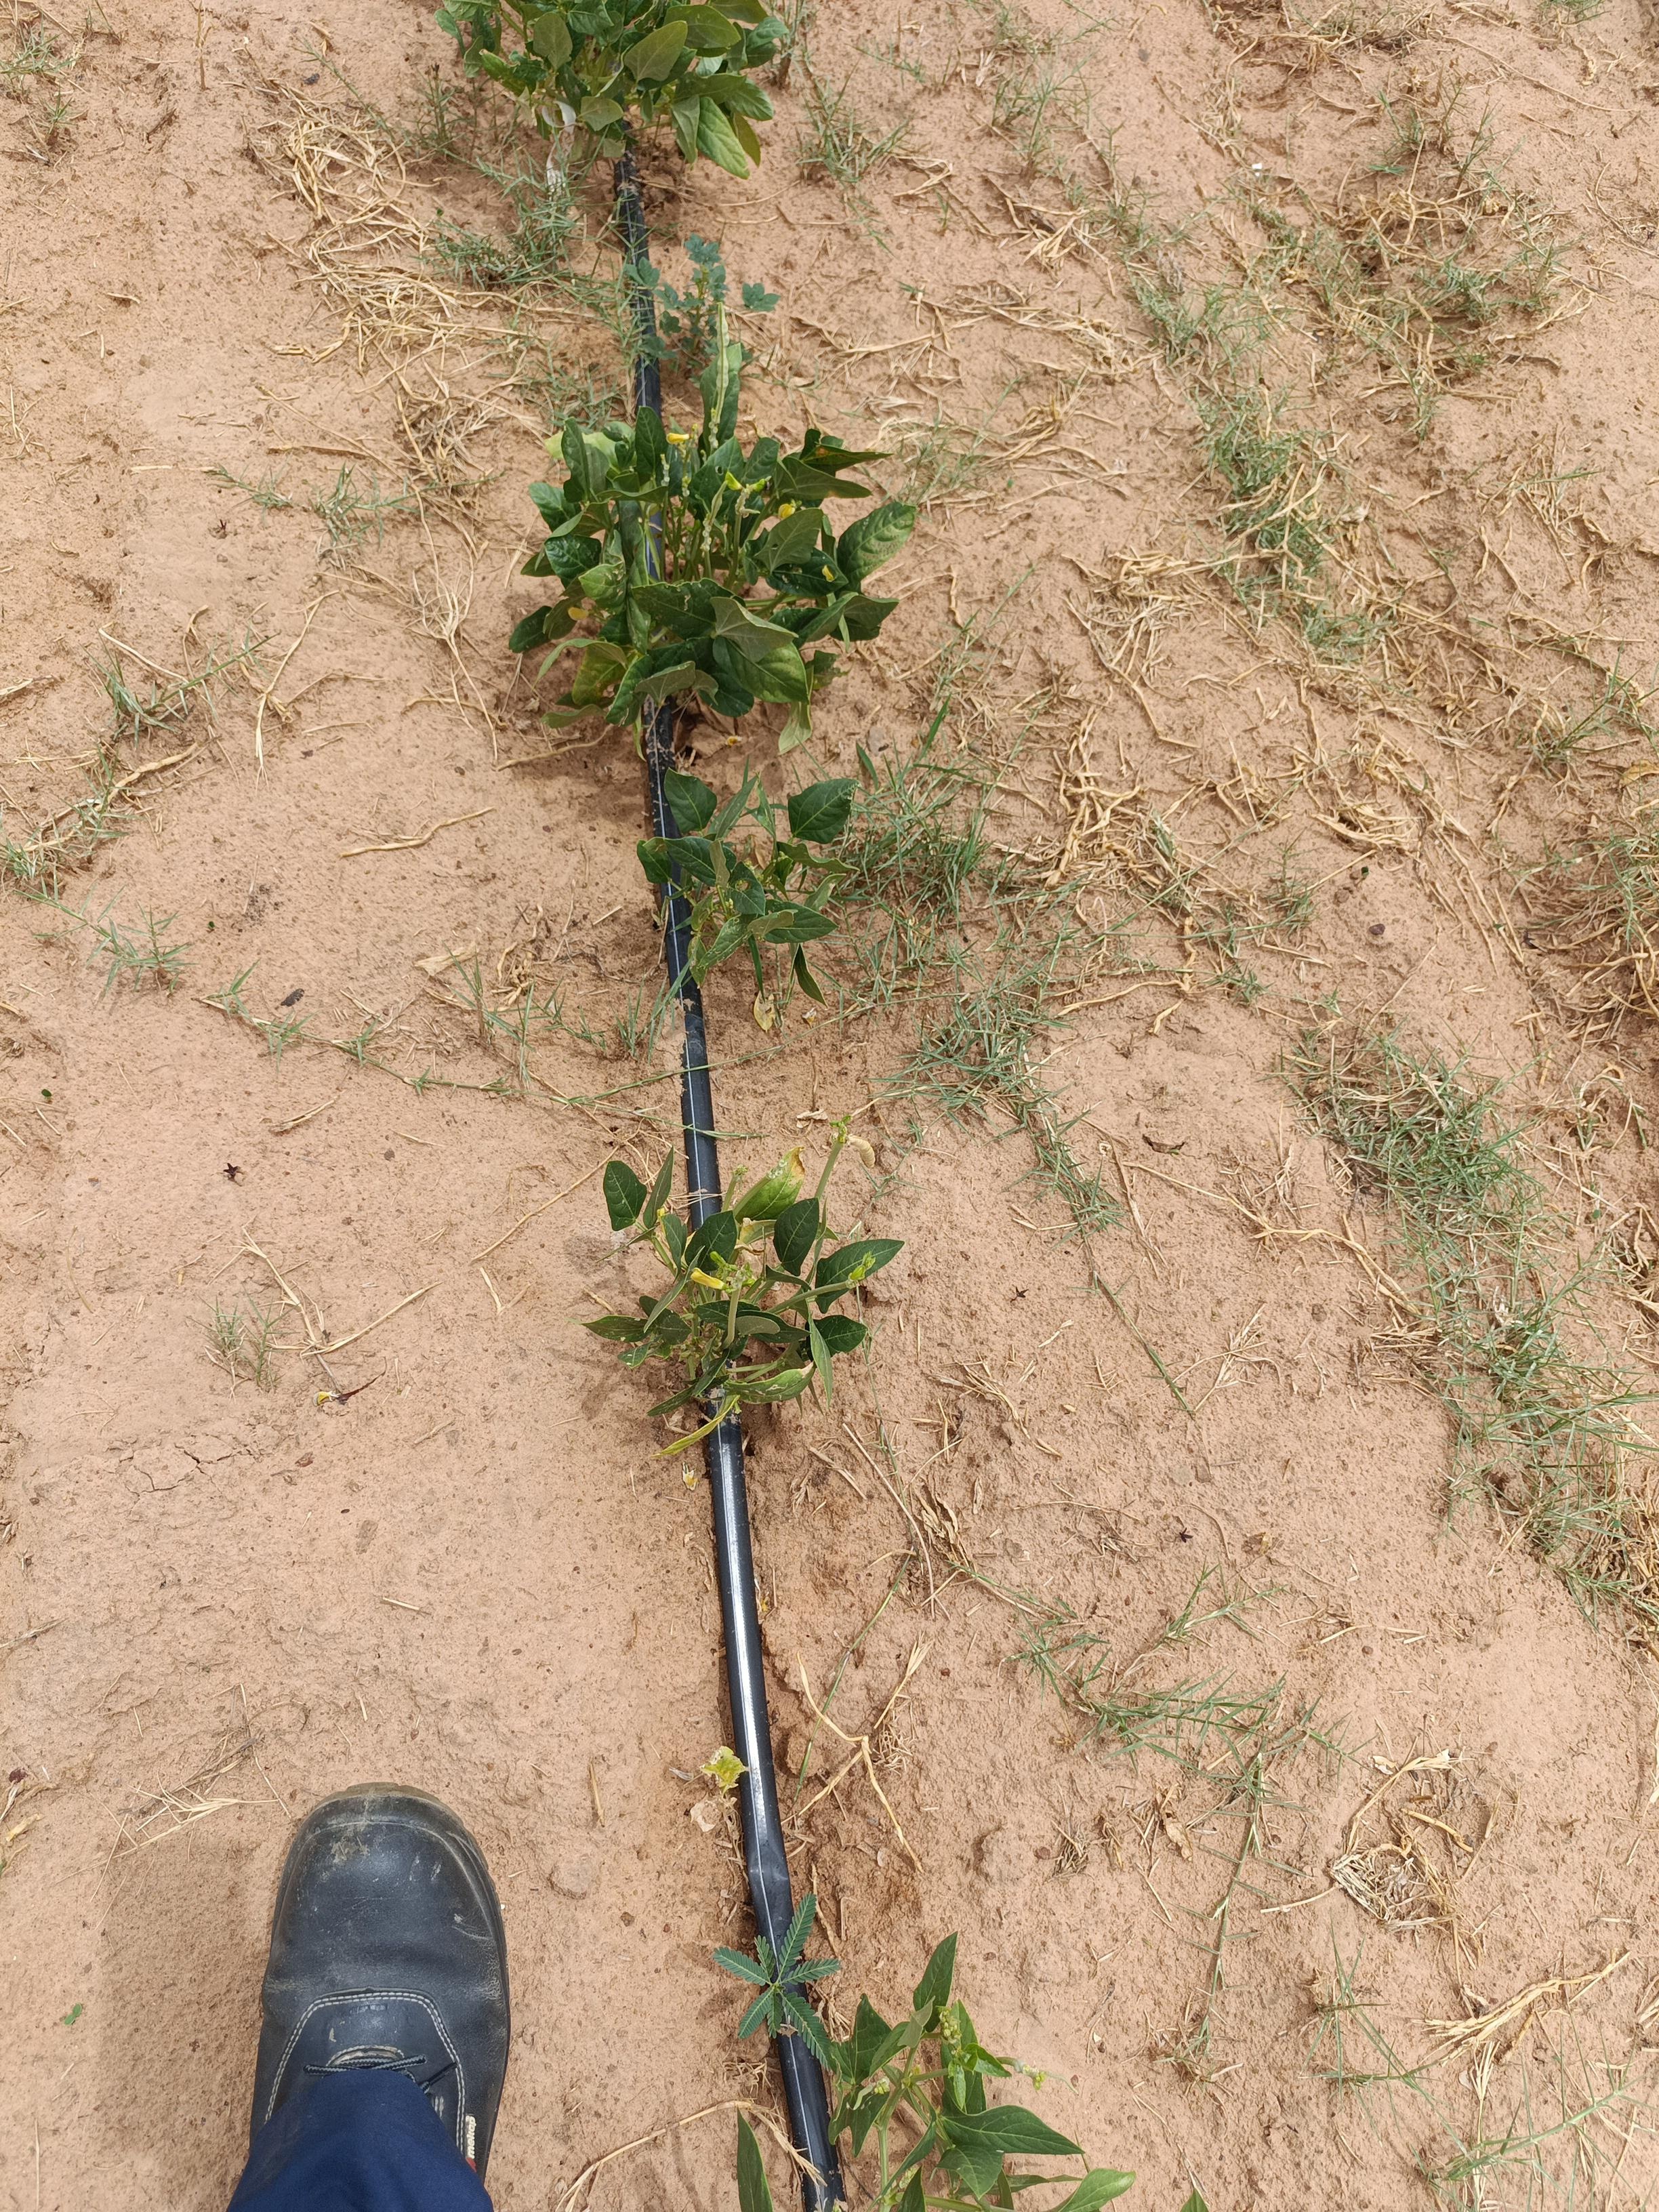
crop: cowpea
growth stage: flowering
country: Nigeria
